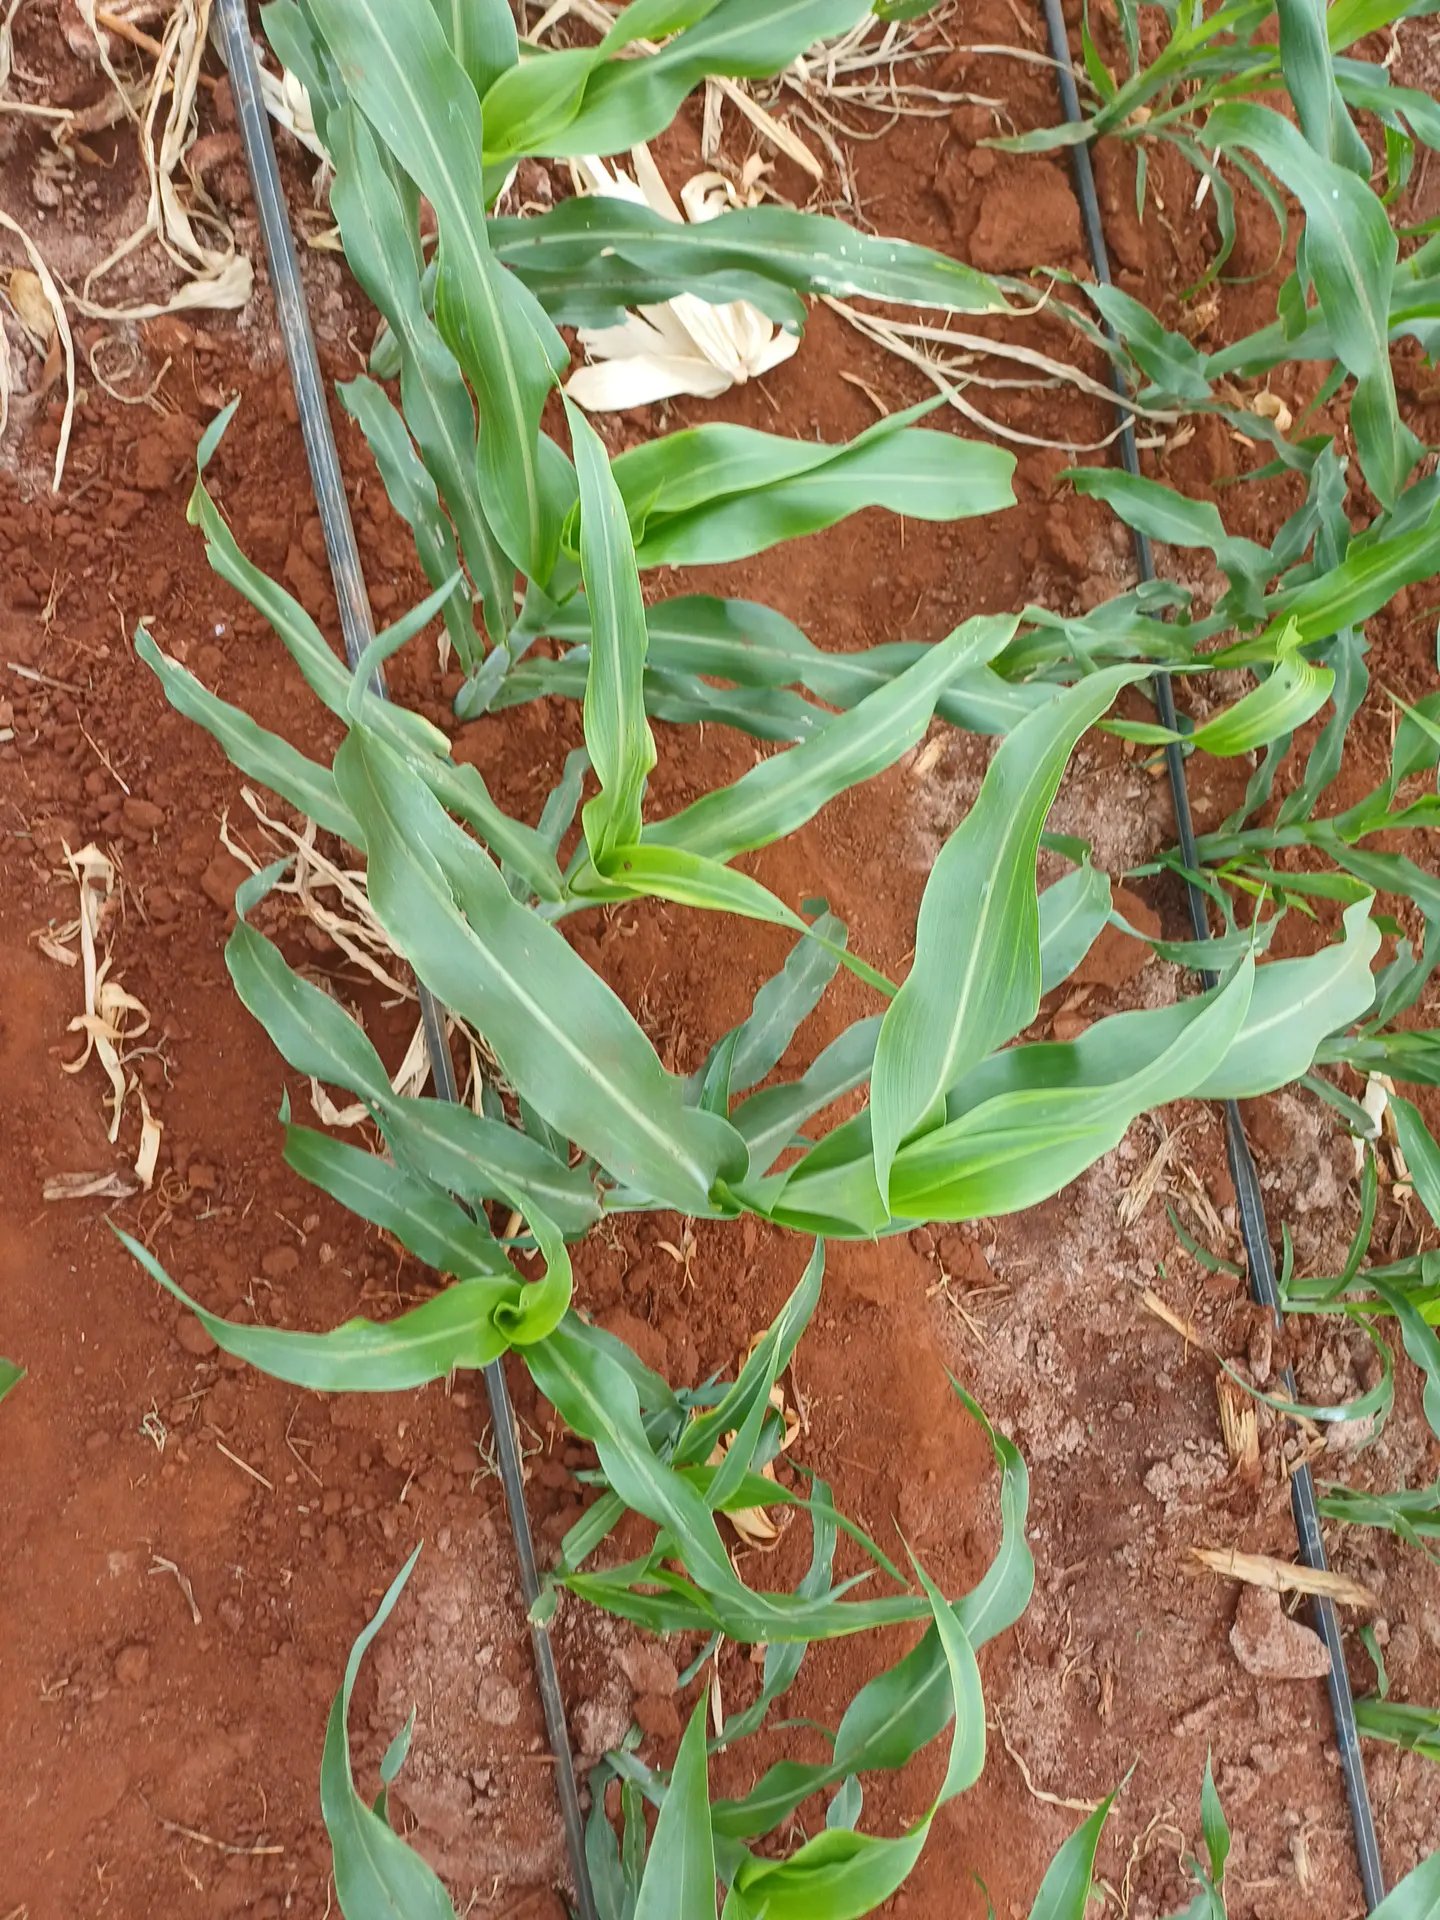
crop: sorghum
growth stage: vegetative
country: Kenya
